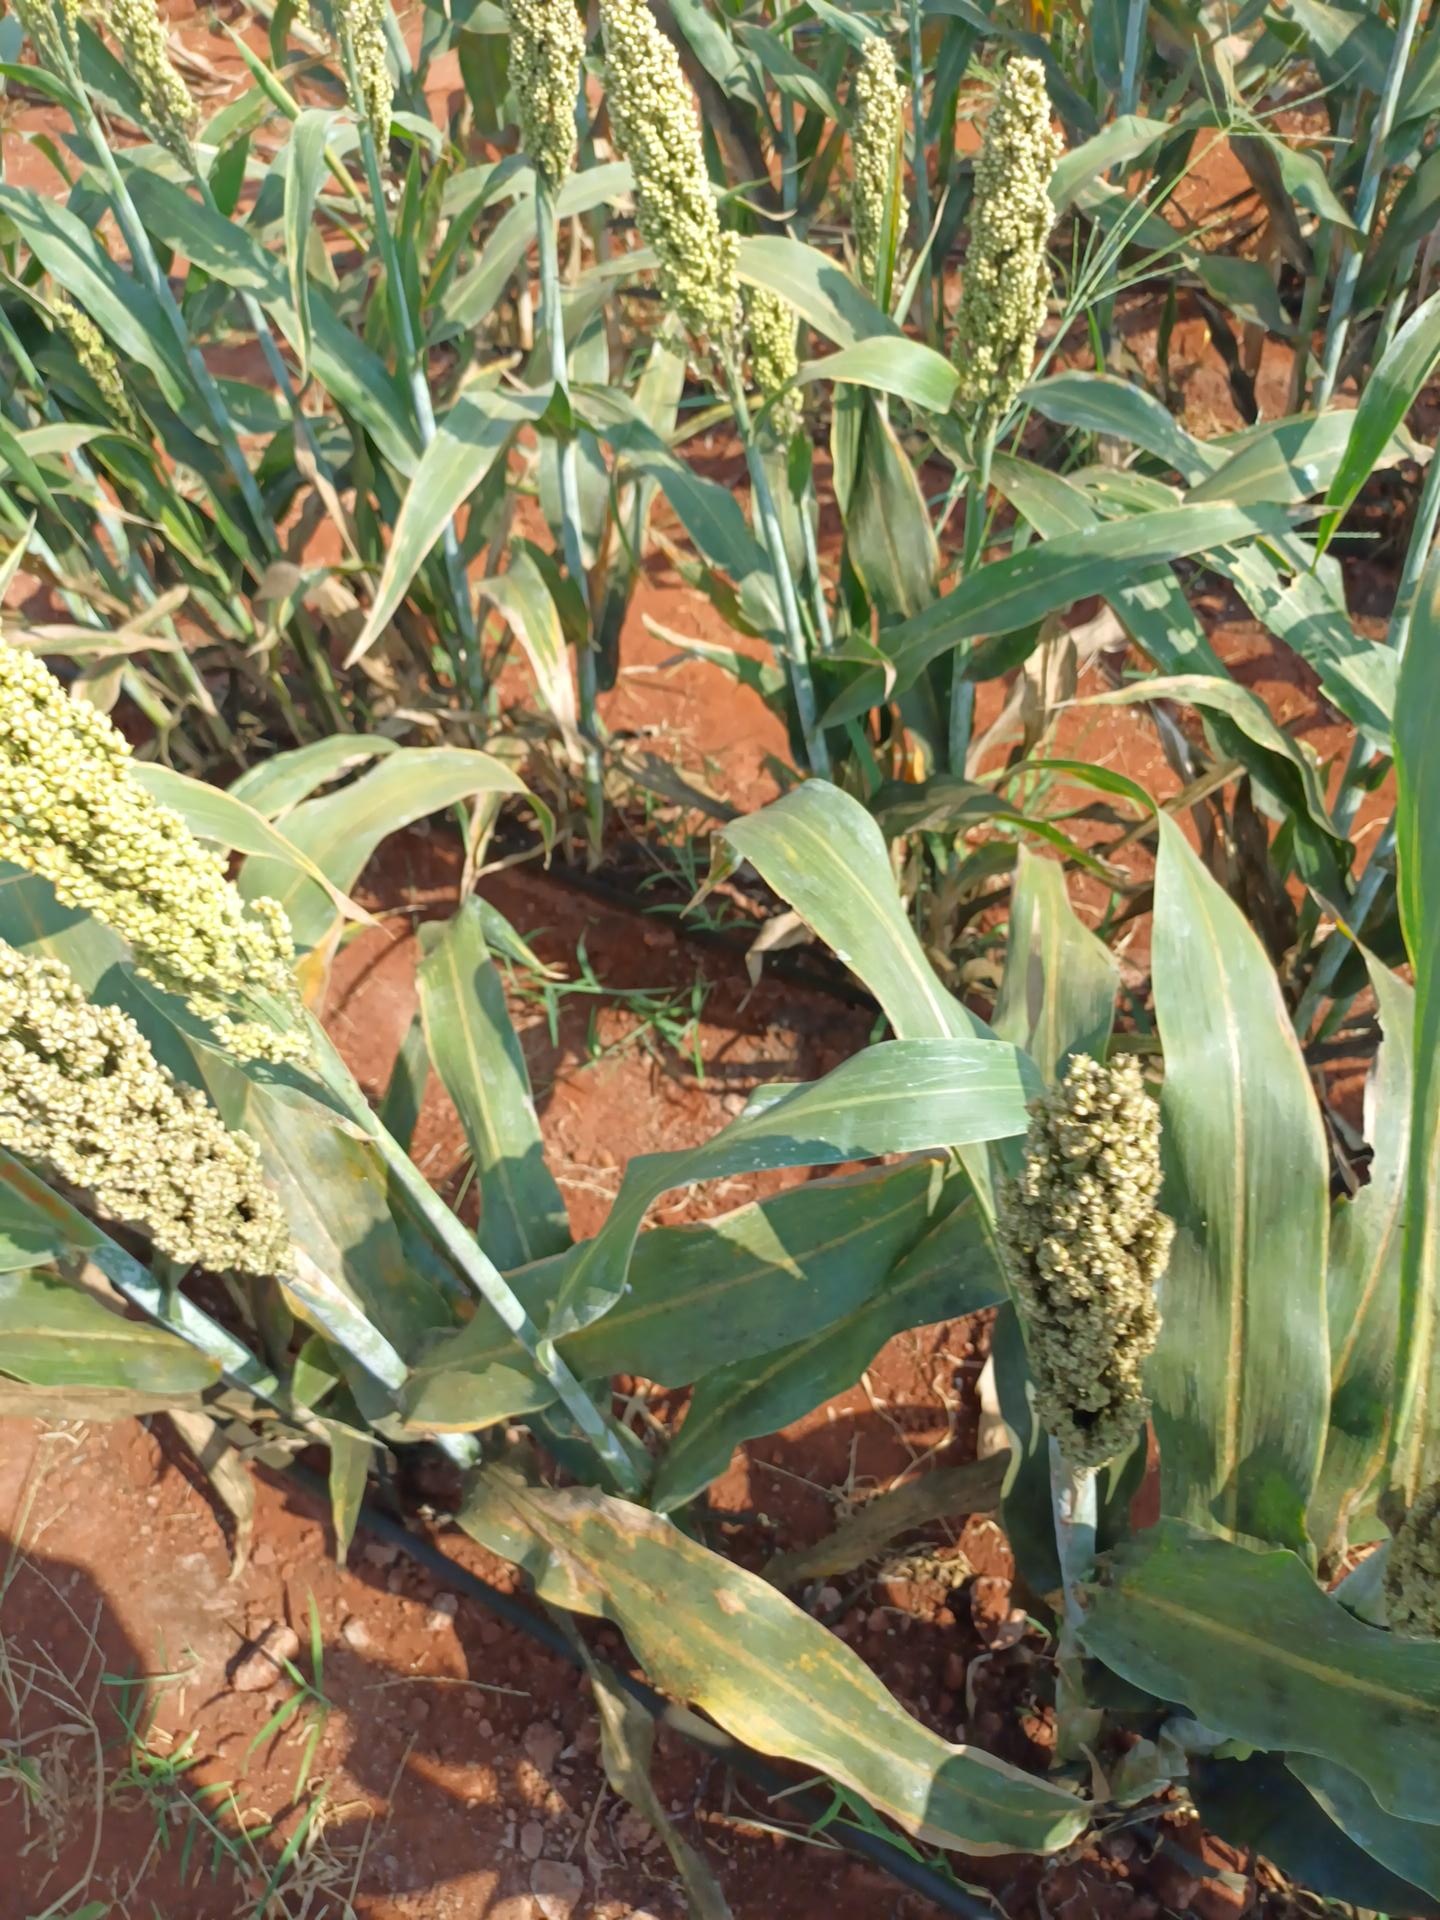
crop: sorghum
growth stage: filling grain
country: Kenya
